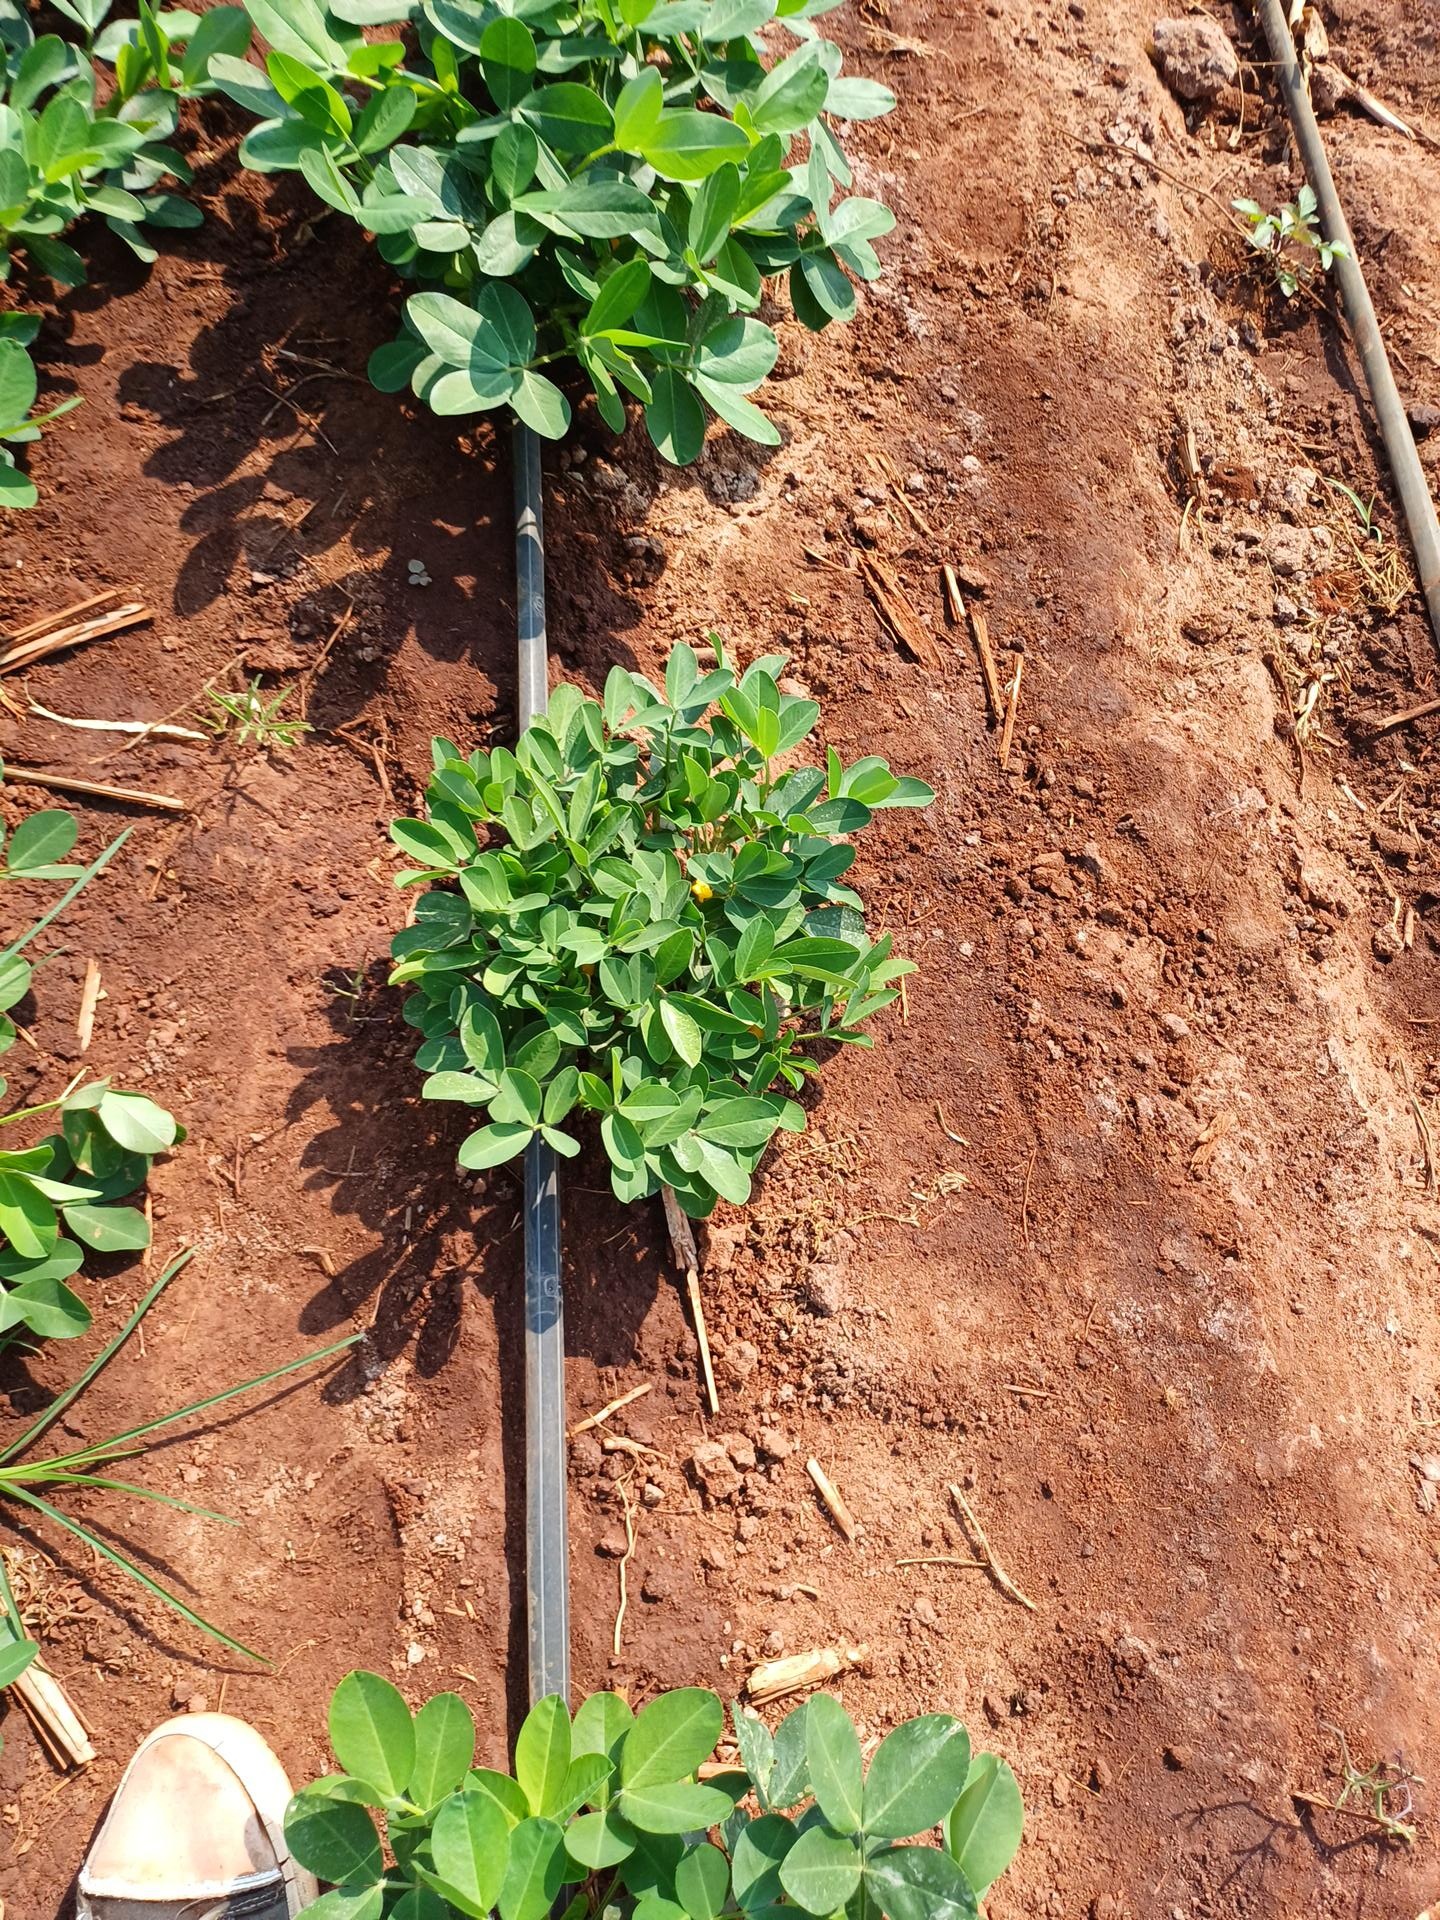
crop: groundnut
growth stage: flowering
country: Kenya
